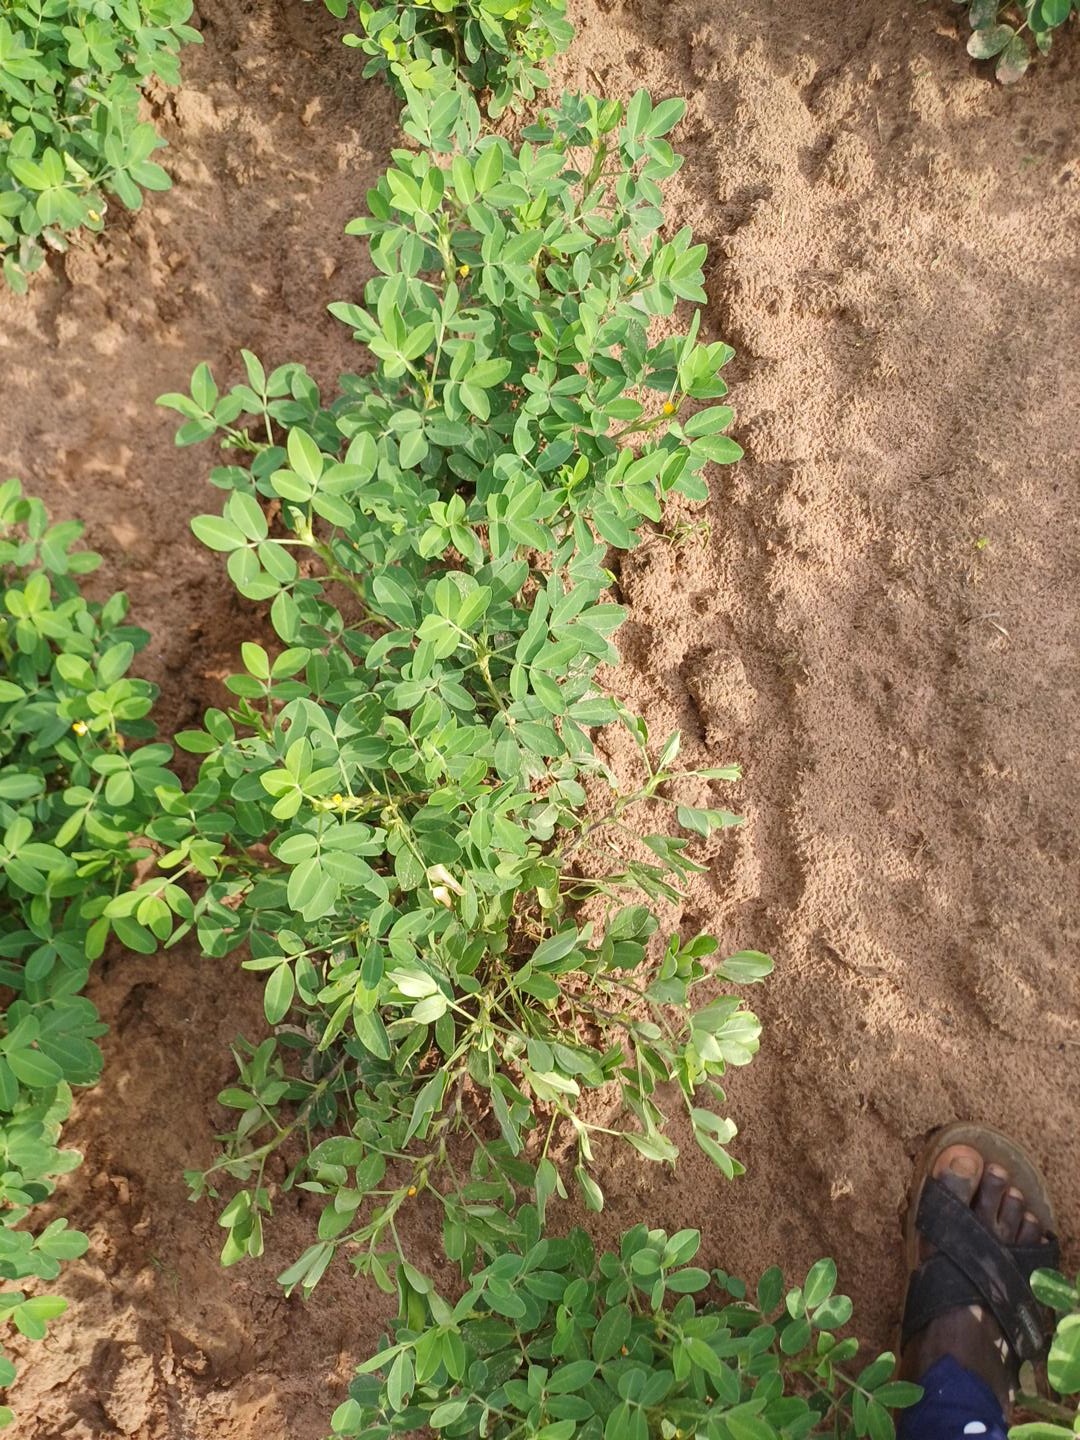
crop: groundnut
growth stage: flowering
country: Senegal
